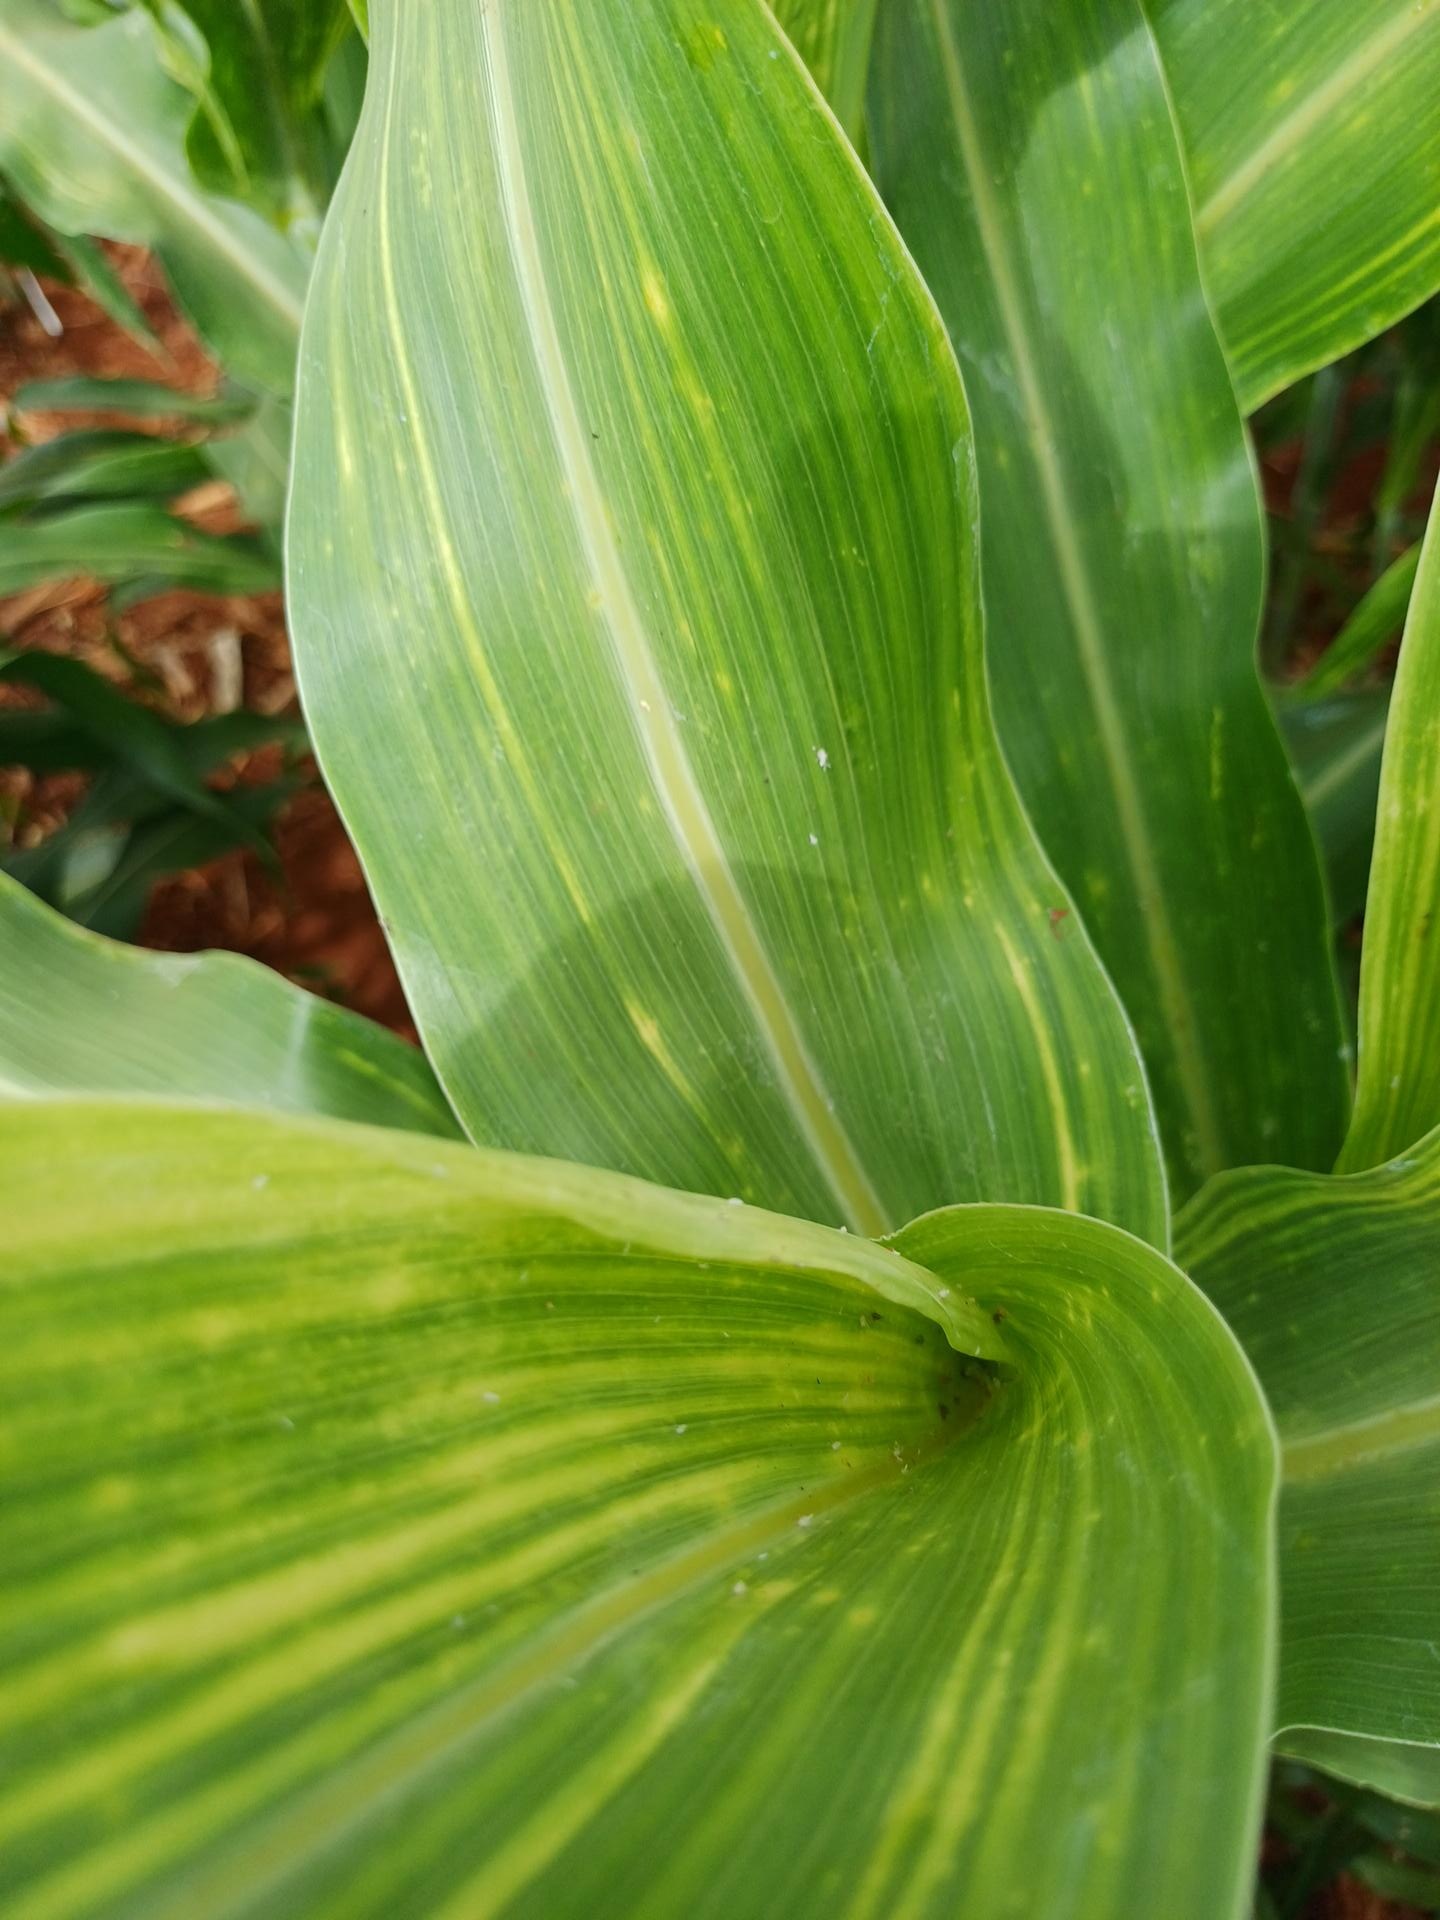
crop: sorghum
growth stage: heading tuber
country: Kenya
